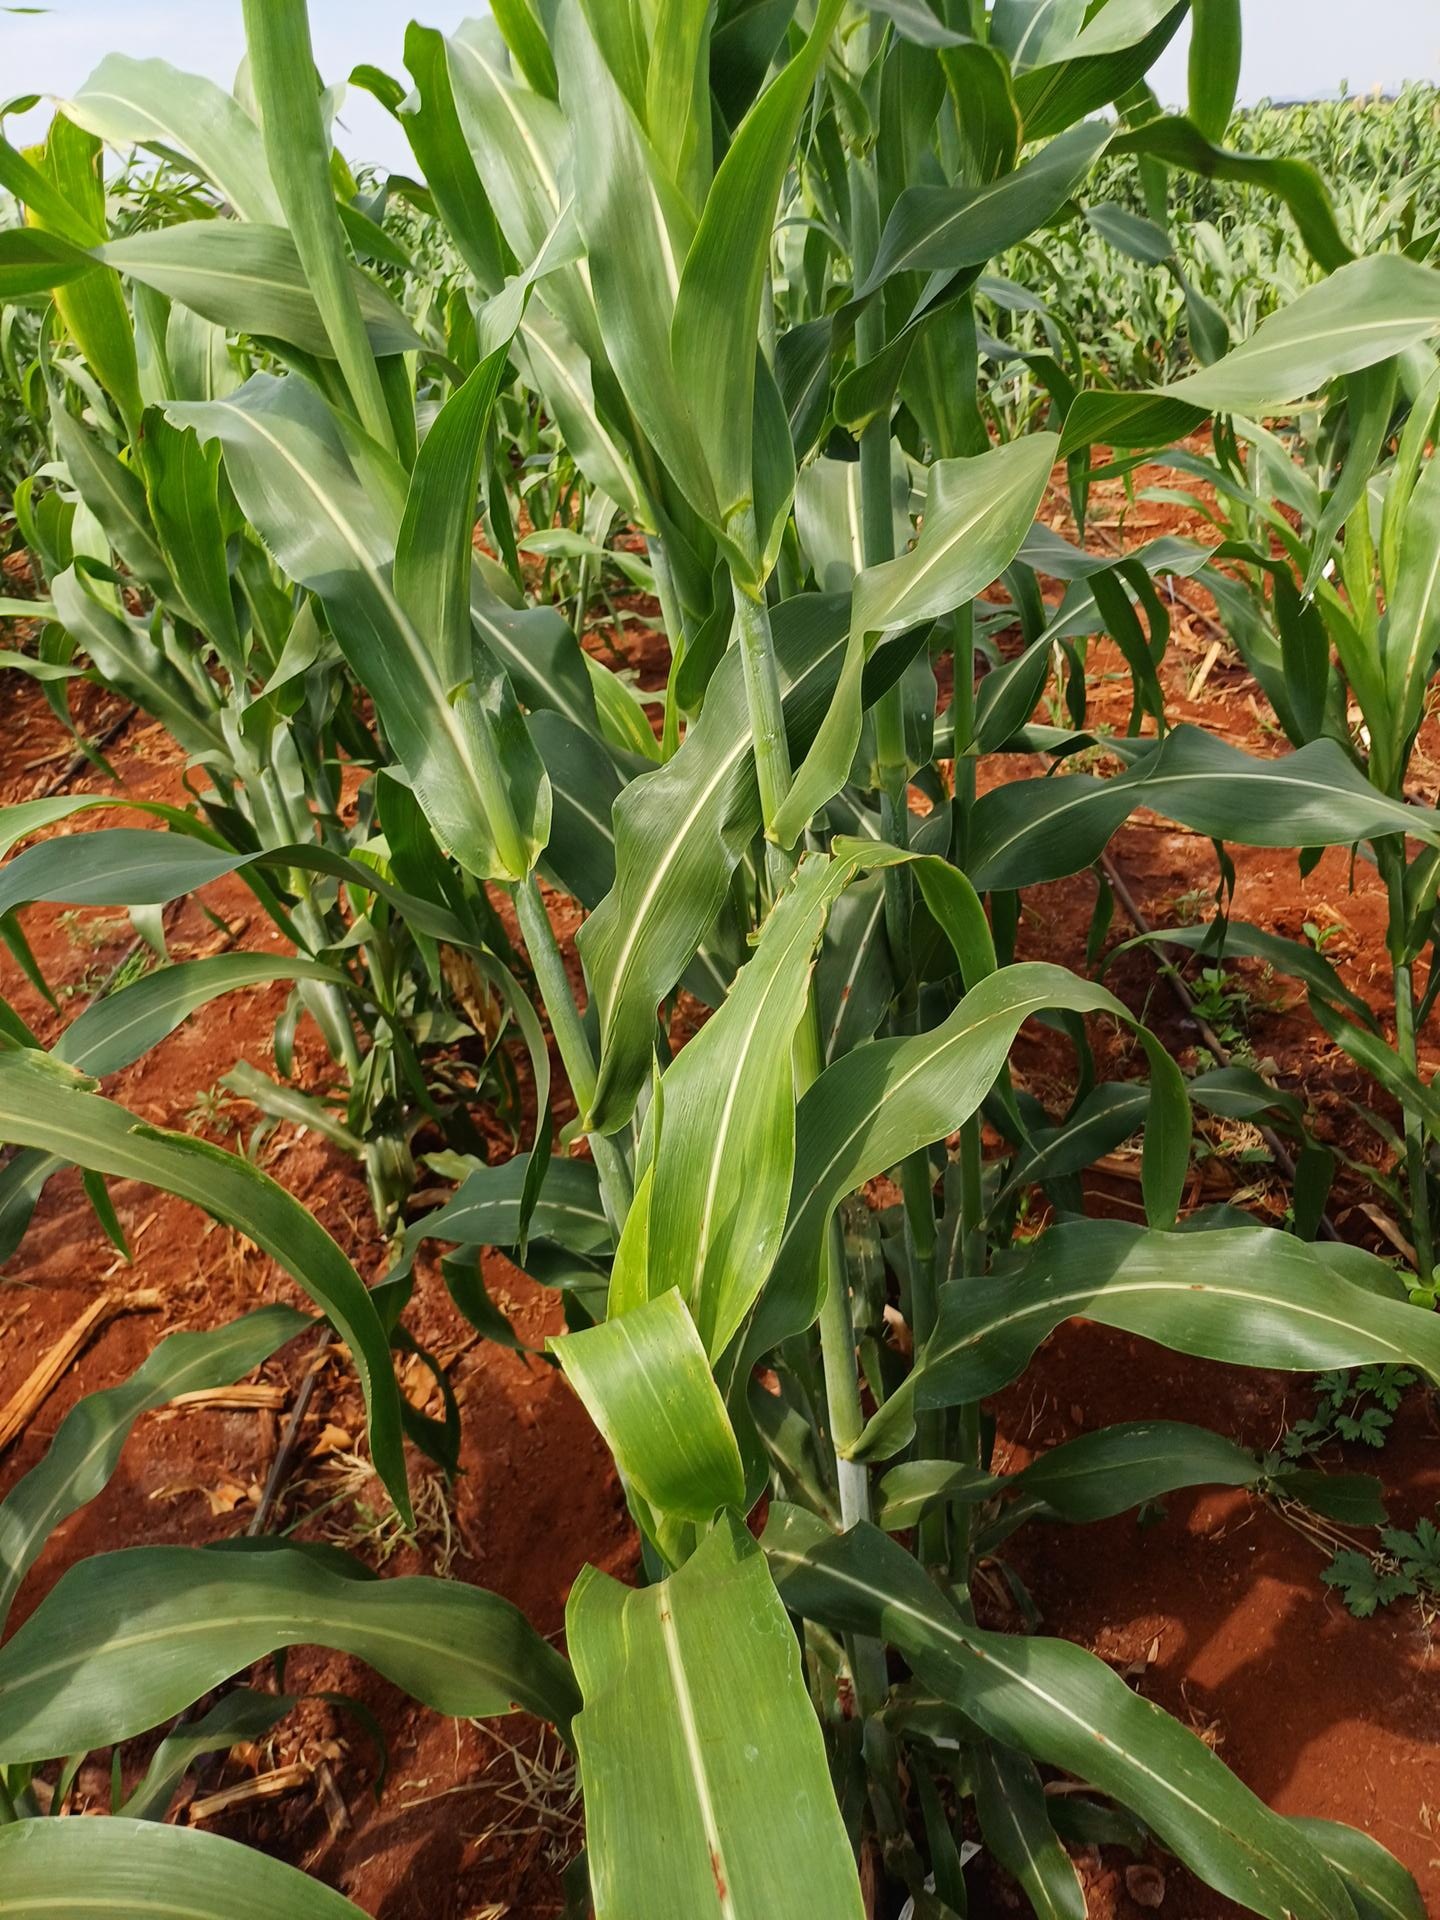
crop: sorghum
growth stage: vegetative
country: Kenya
